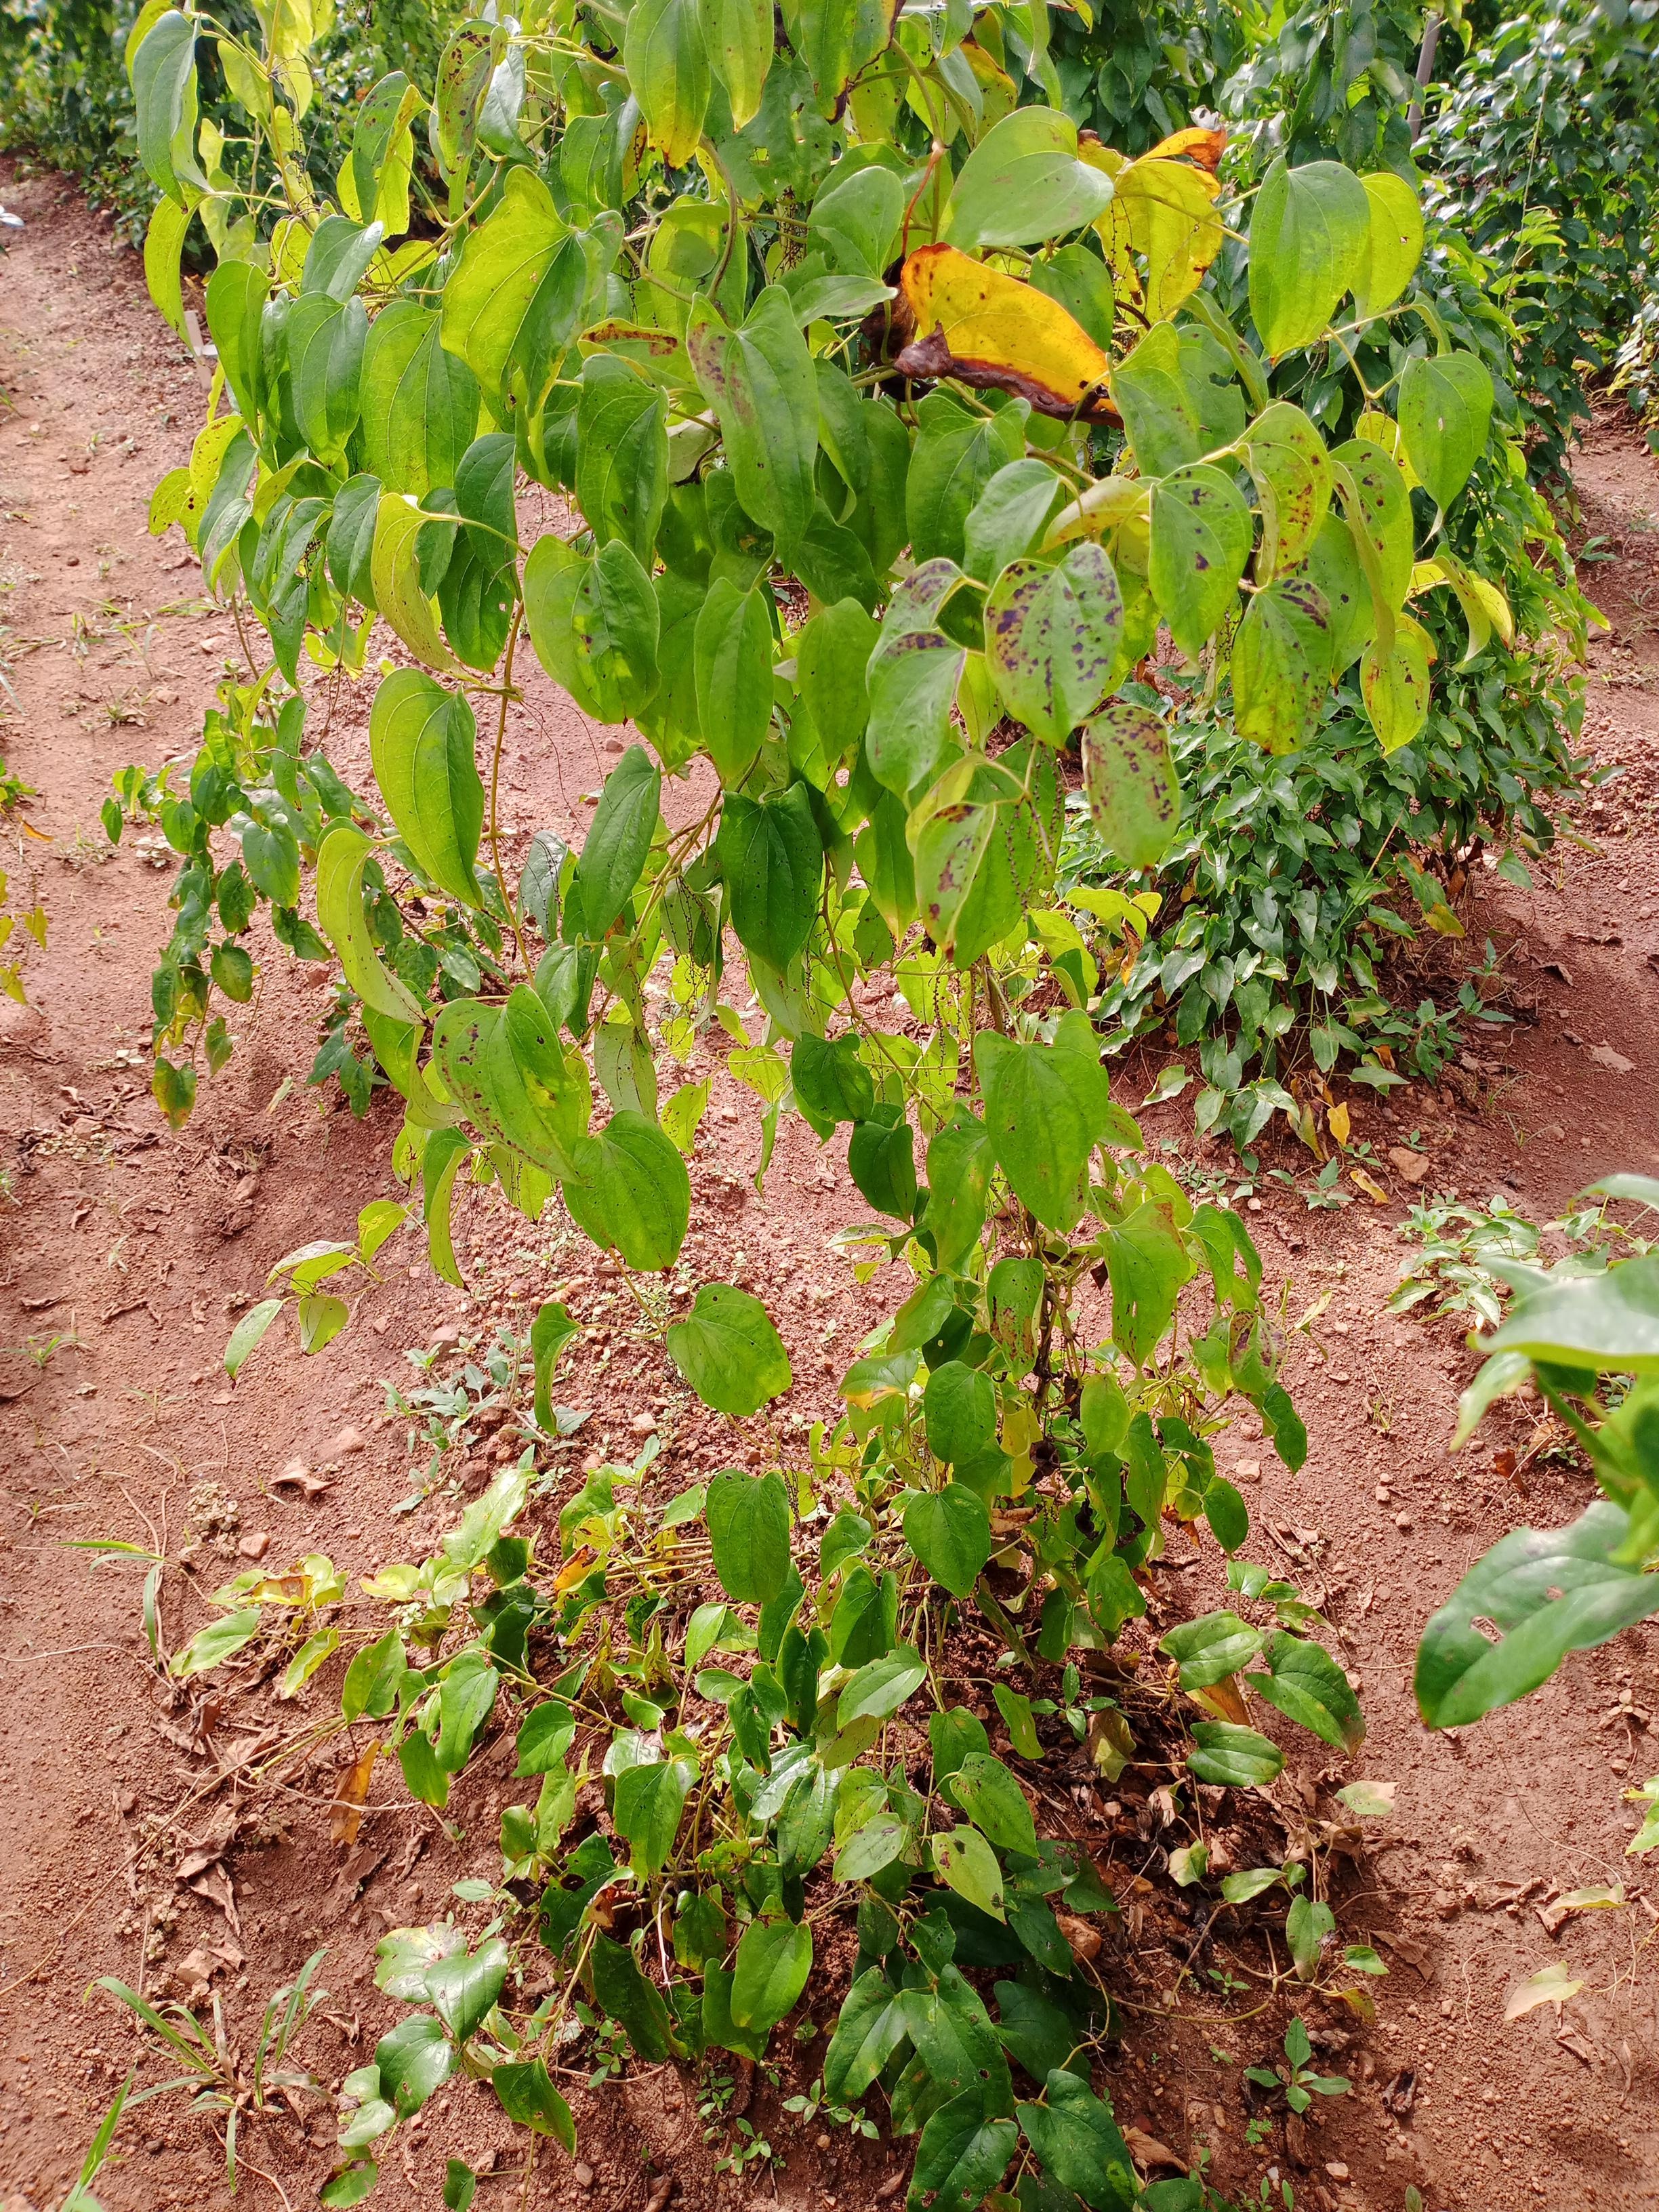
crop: yam
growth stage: vegetative
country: Nigeria
